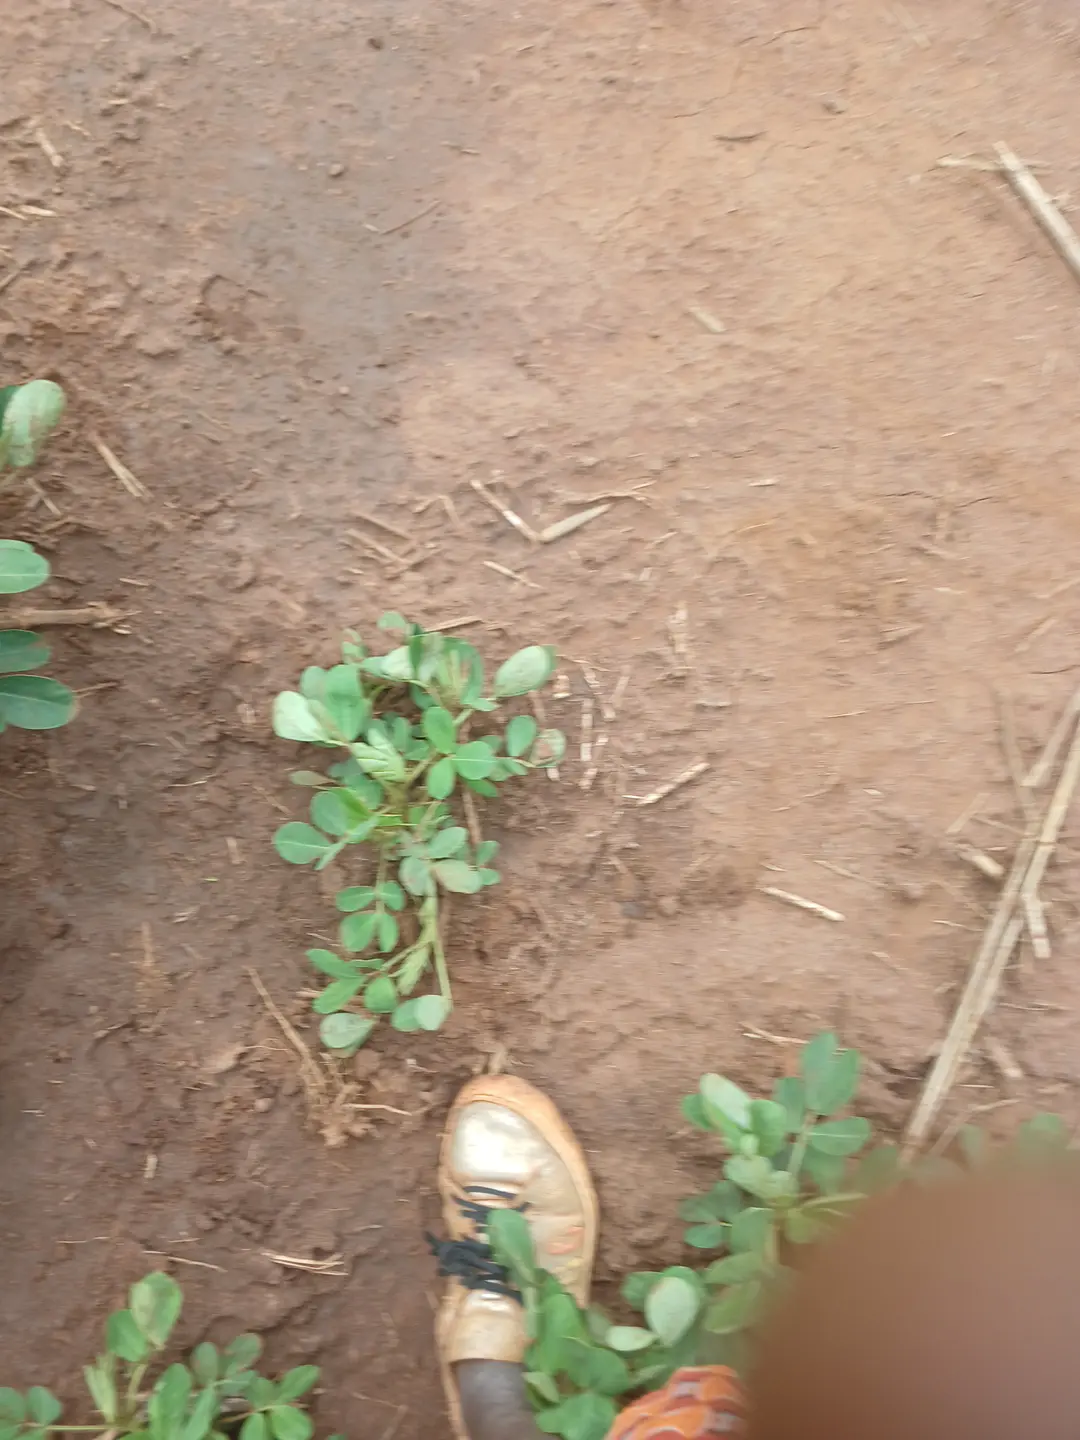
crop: groundnut
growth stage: flowering
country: Kenya
